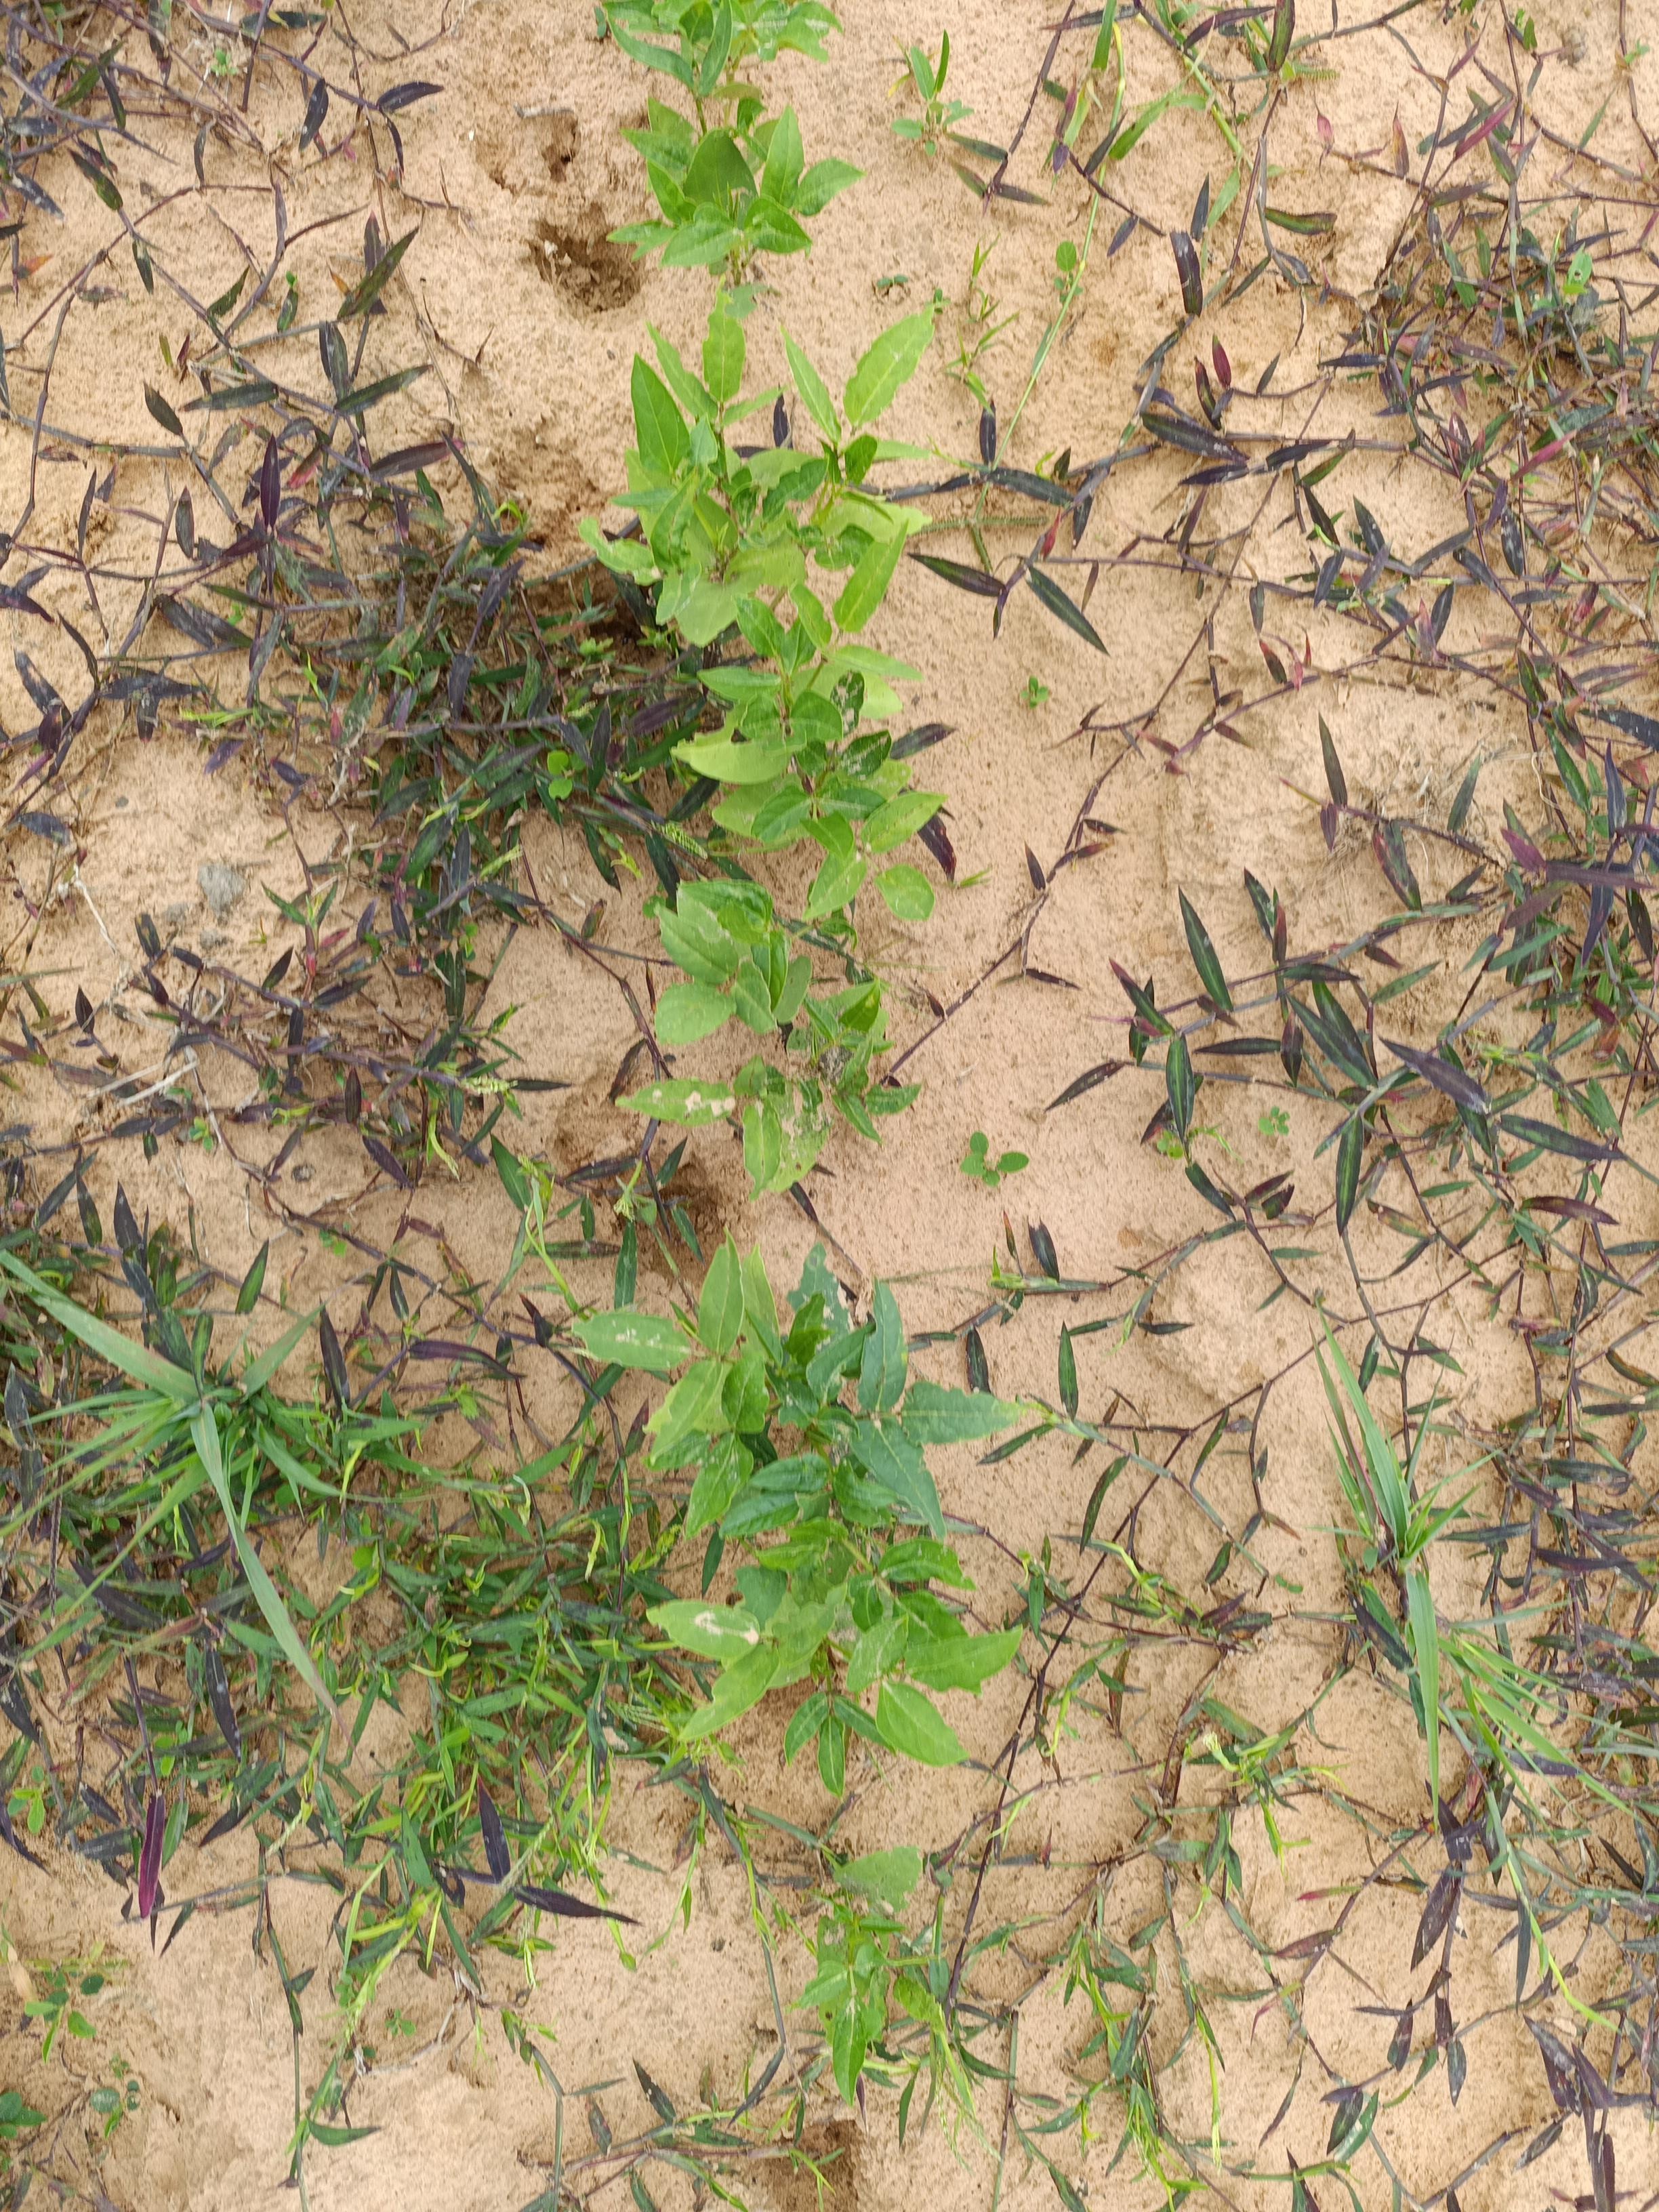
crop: cowpea
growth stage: emergence
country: Nigeria
